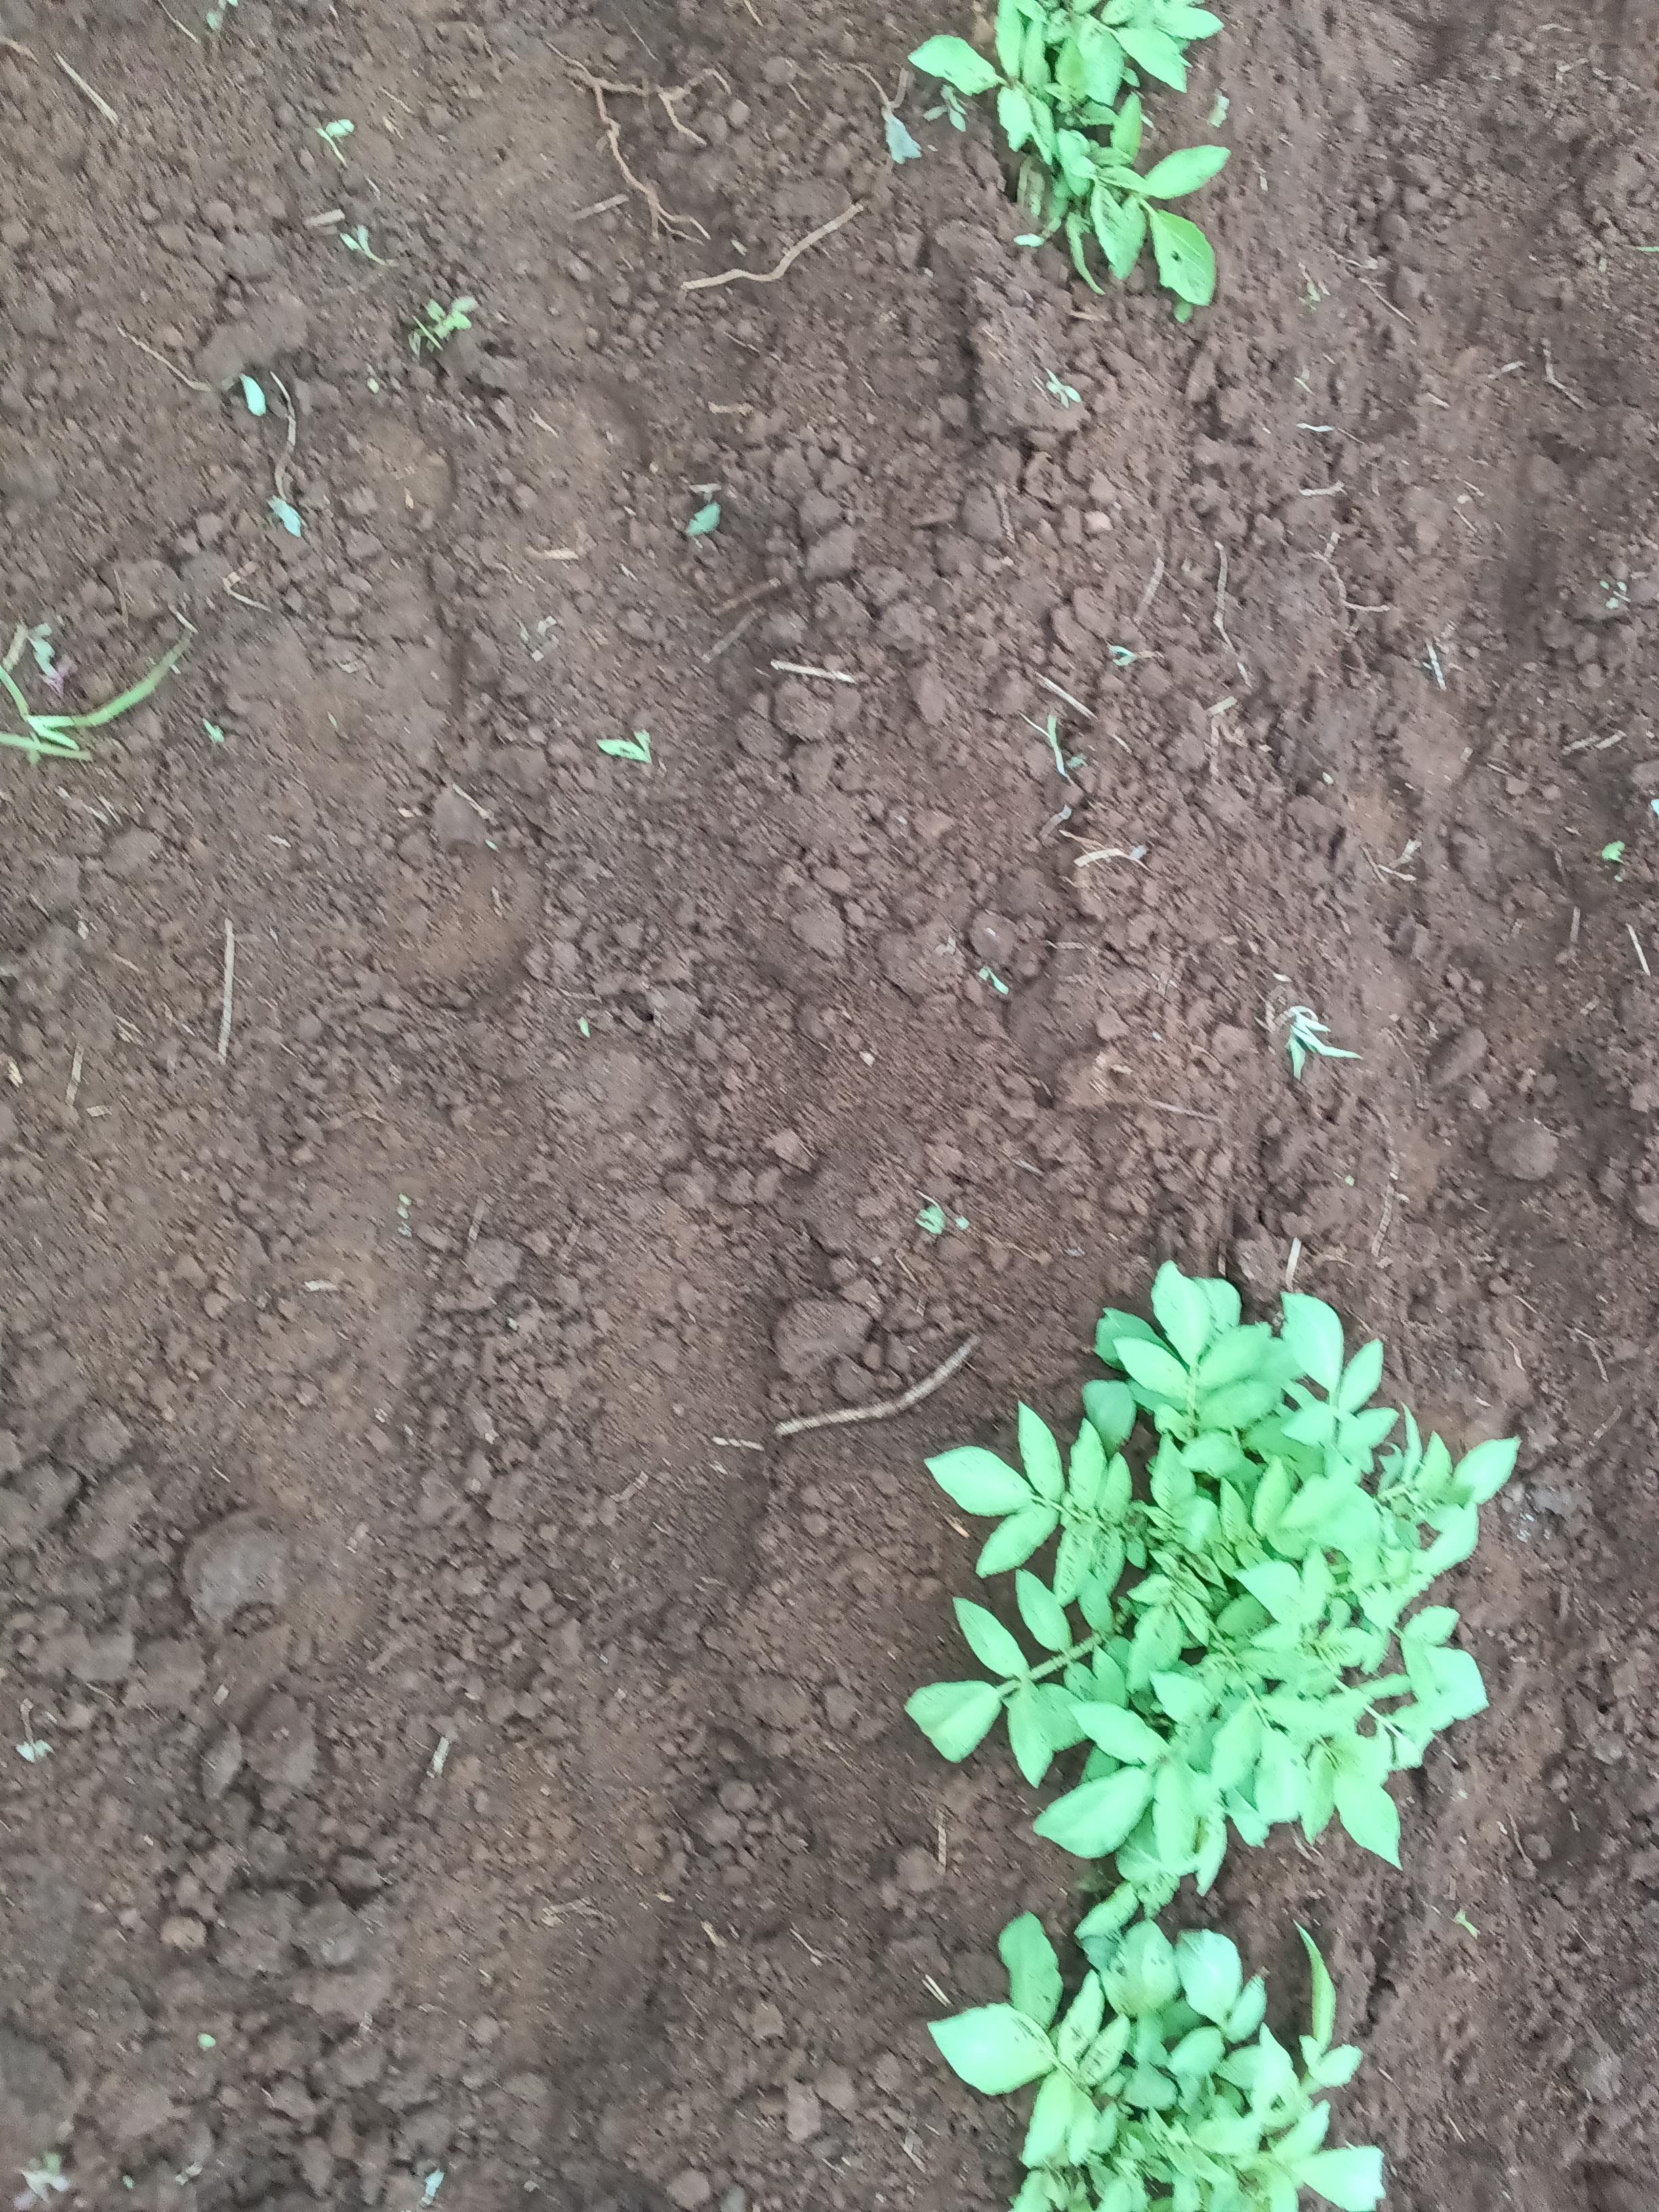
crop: potato
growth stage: sprouting emergence
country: Kenya
